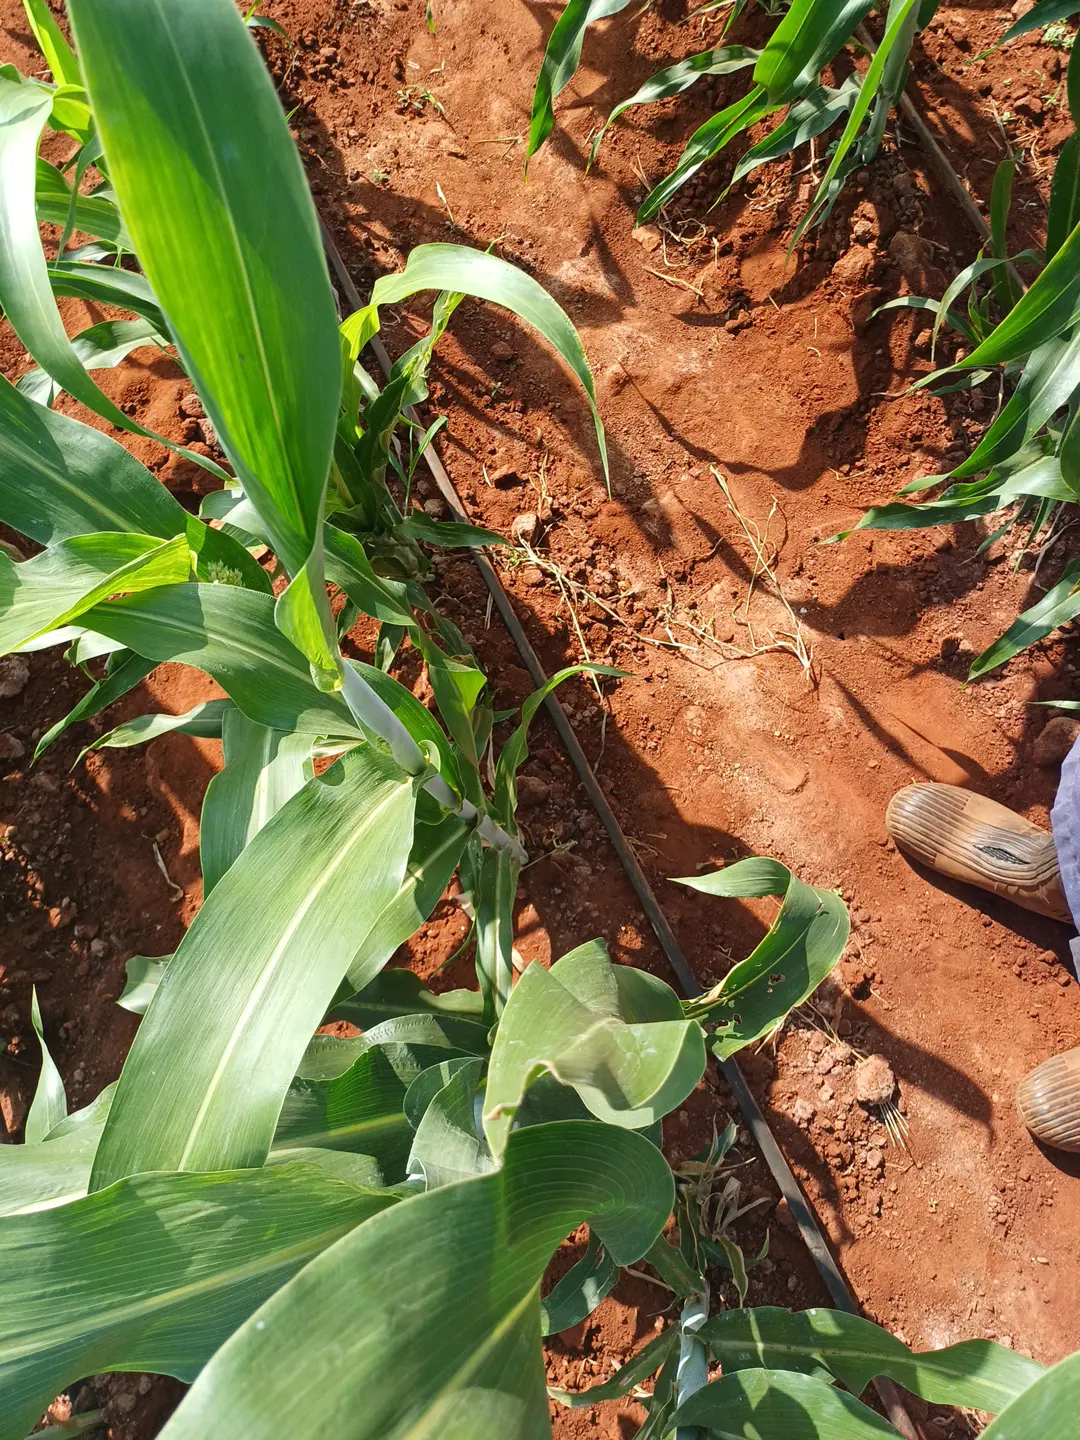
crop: sorghum
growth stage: vegetative
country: Kenya
